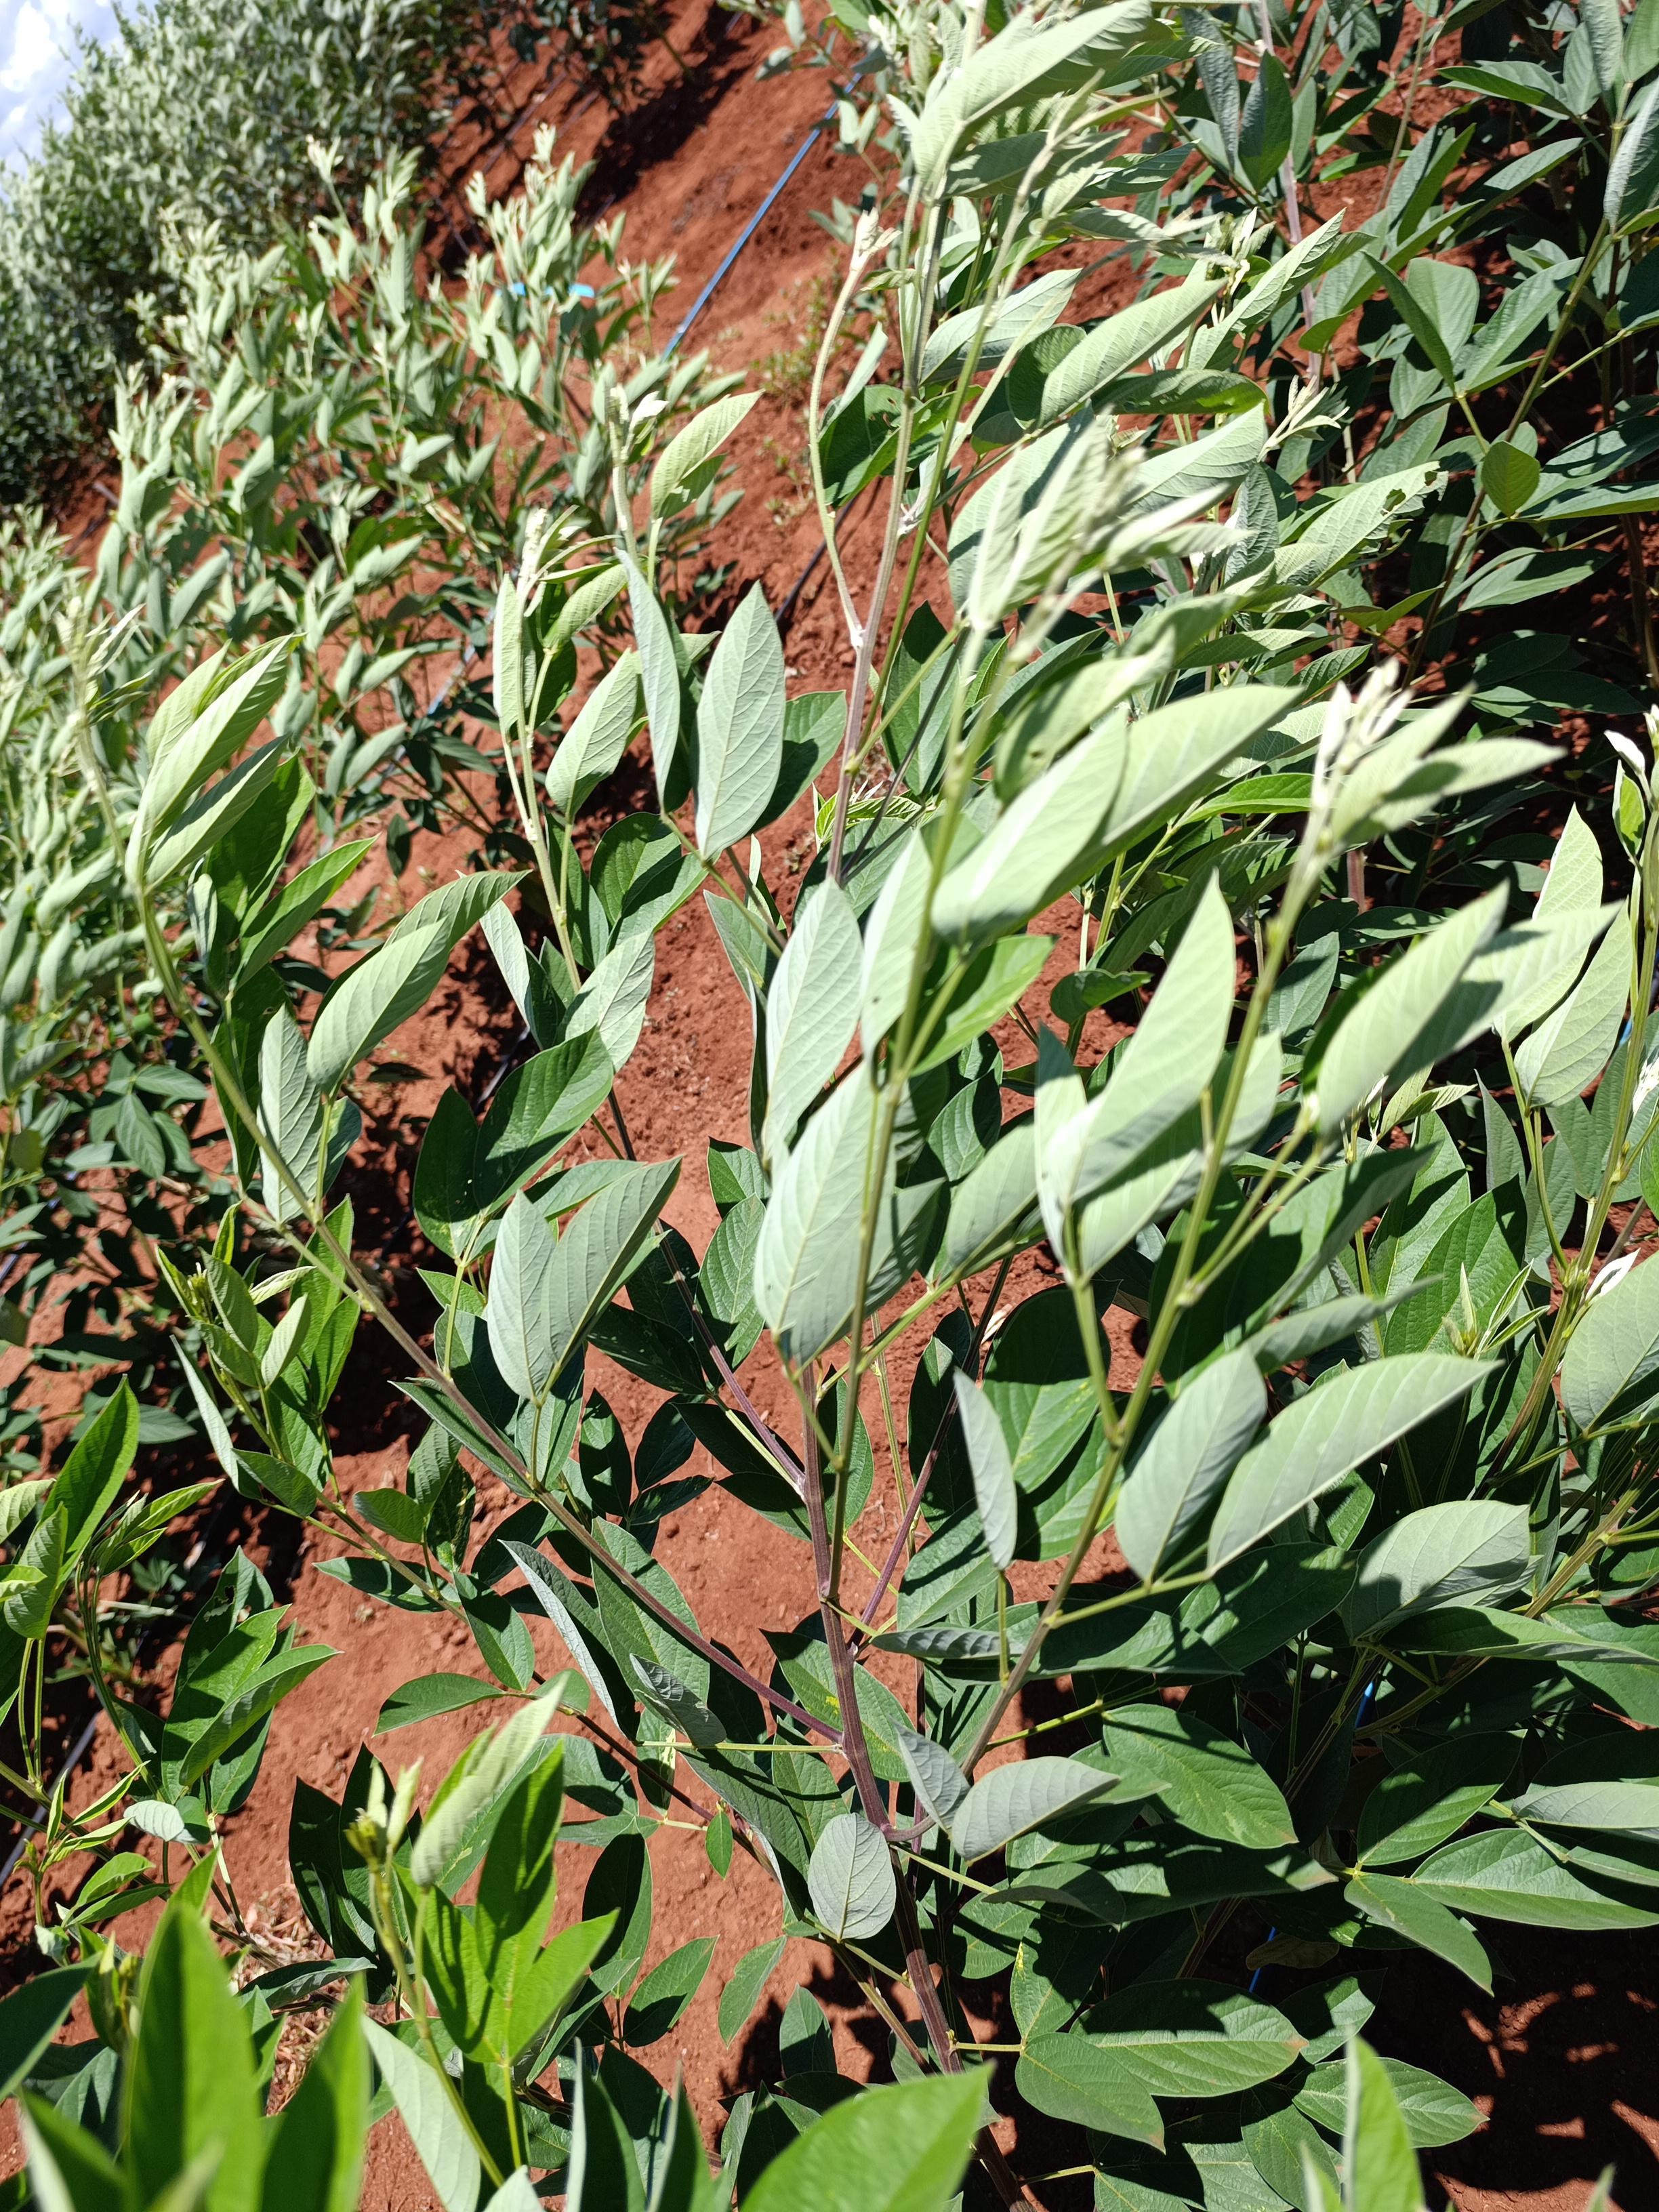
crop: pigeonpea
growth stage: flowering
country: Kenya
